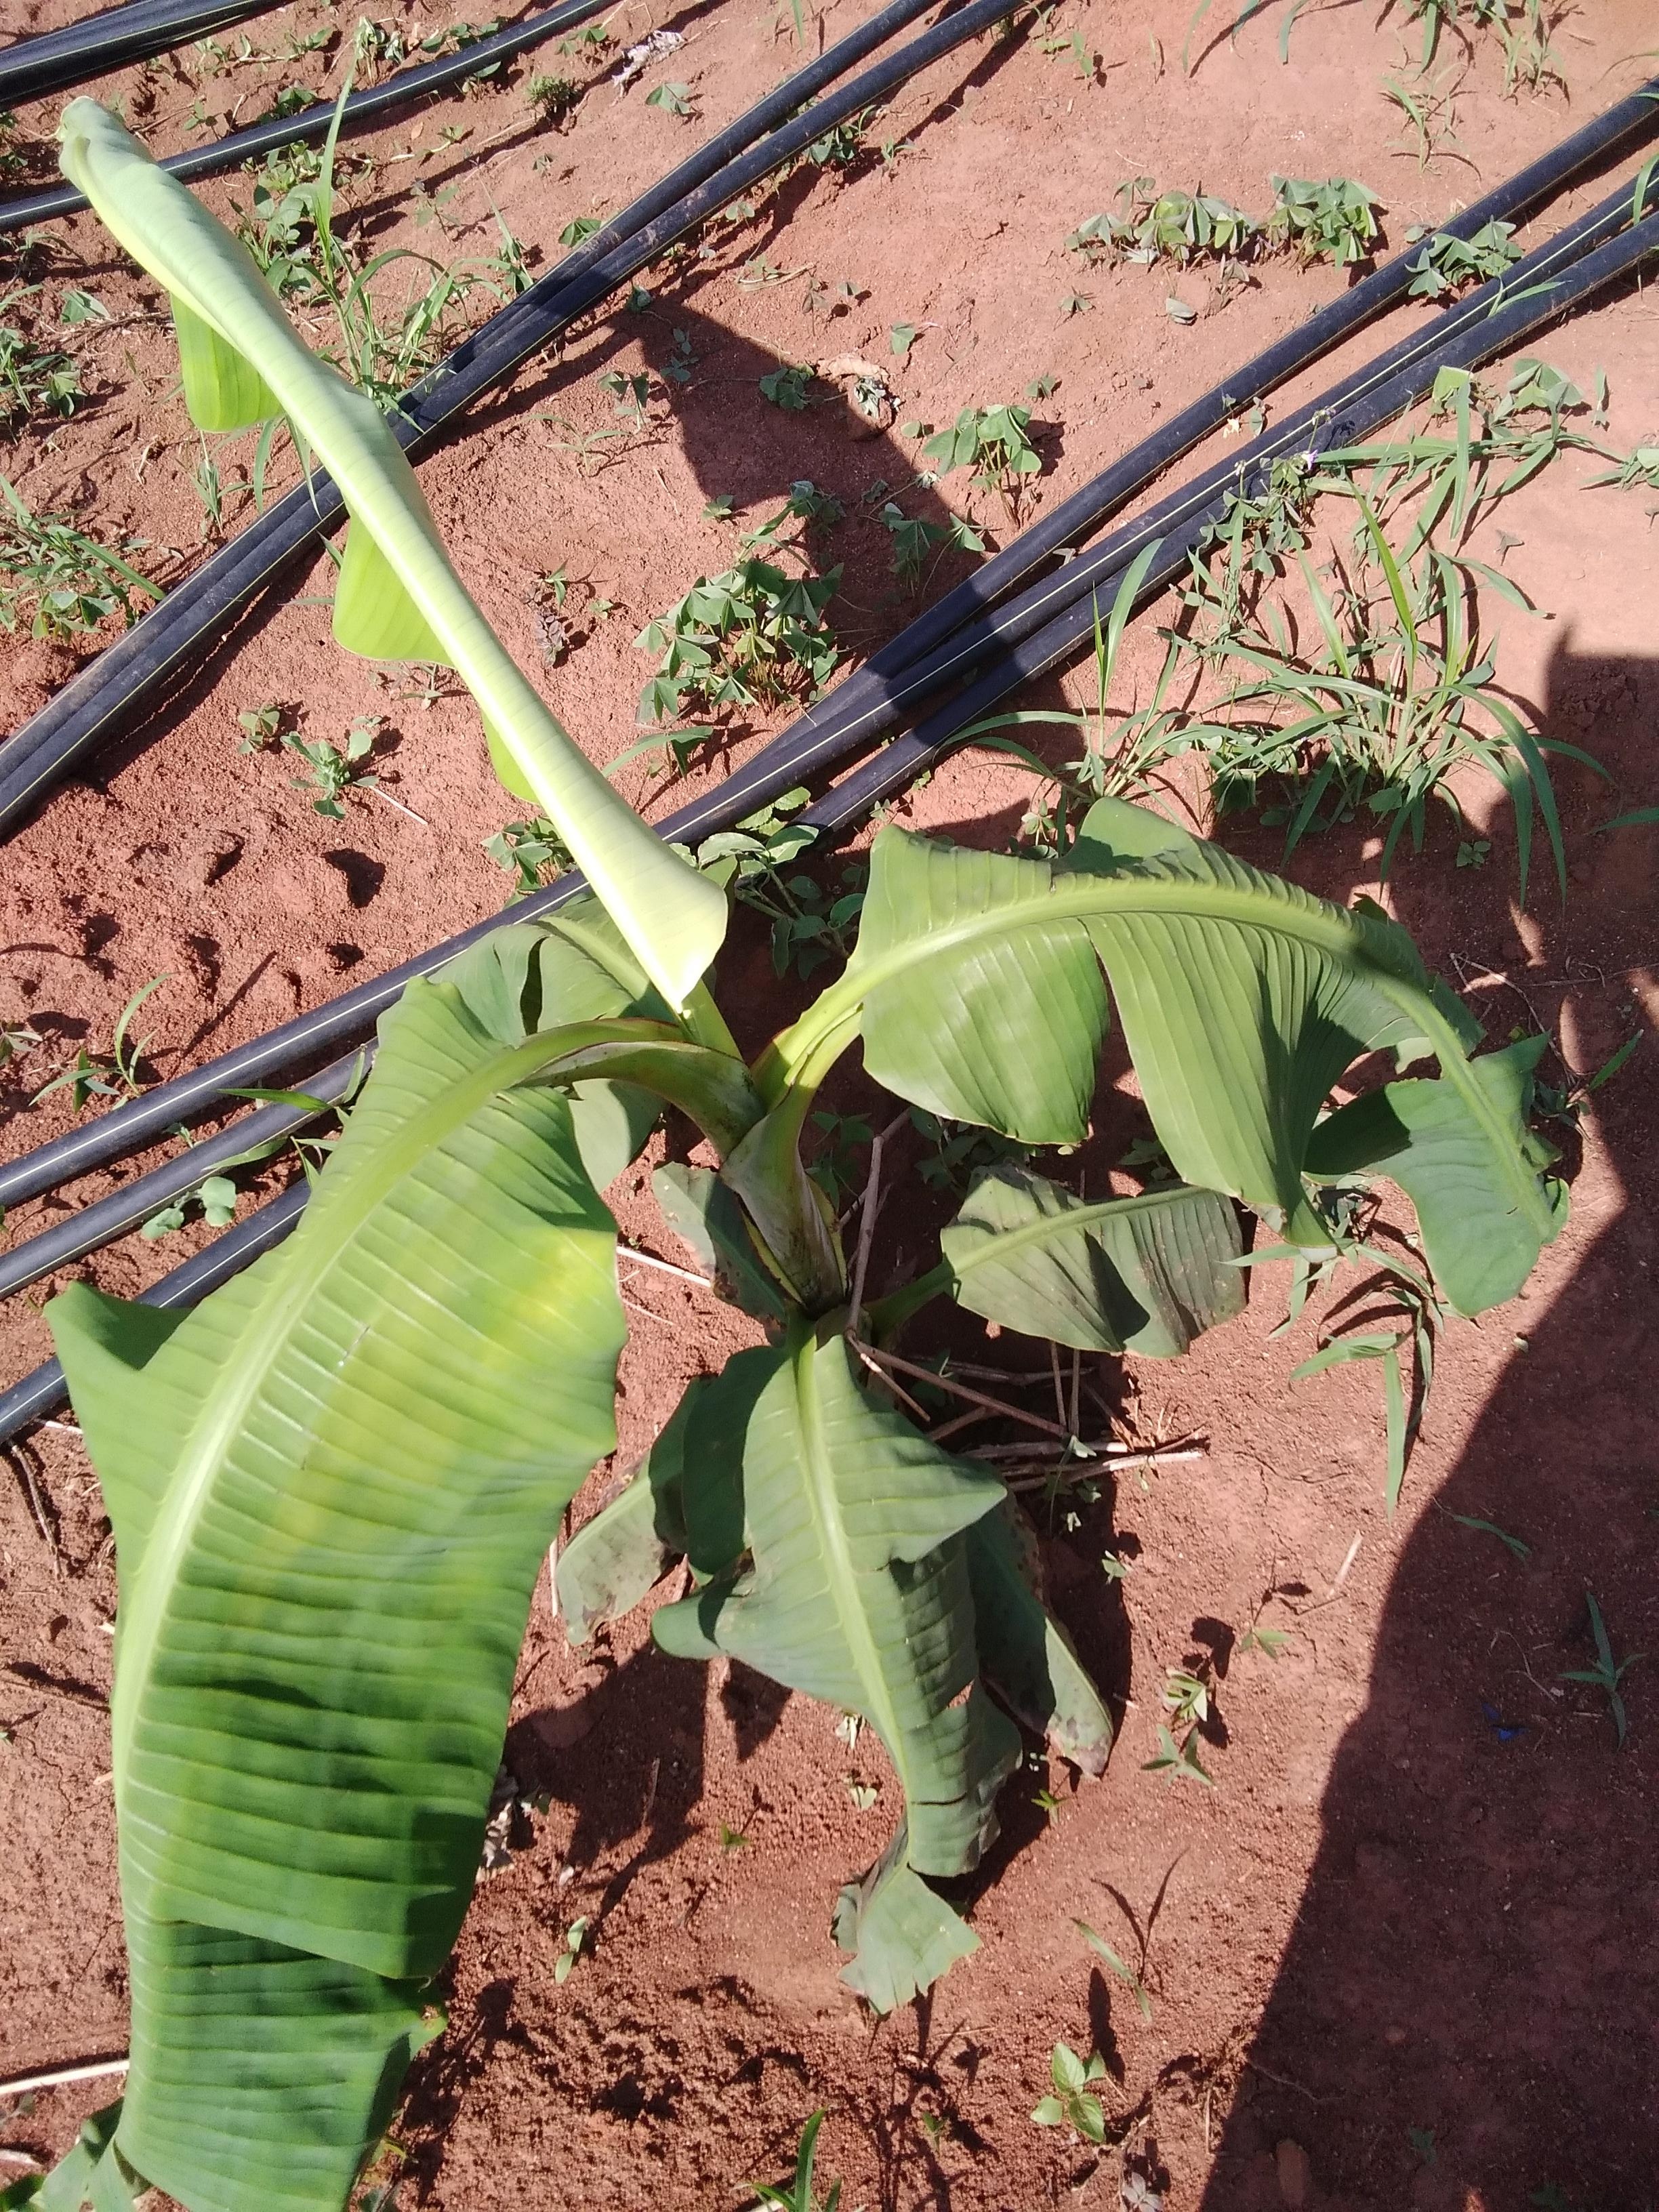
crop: banana
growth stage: vegetative
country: Uganda
